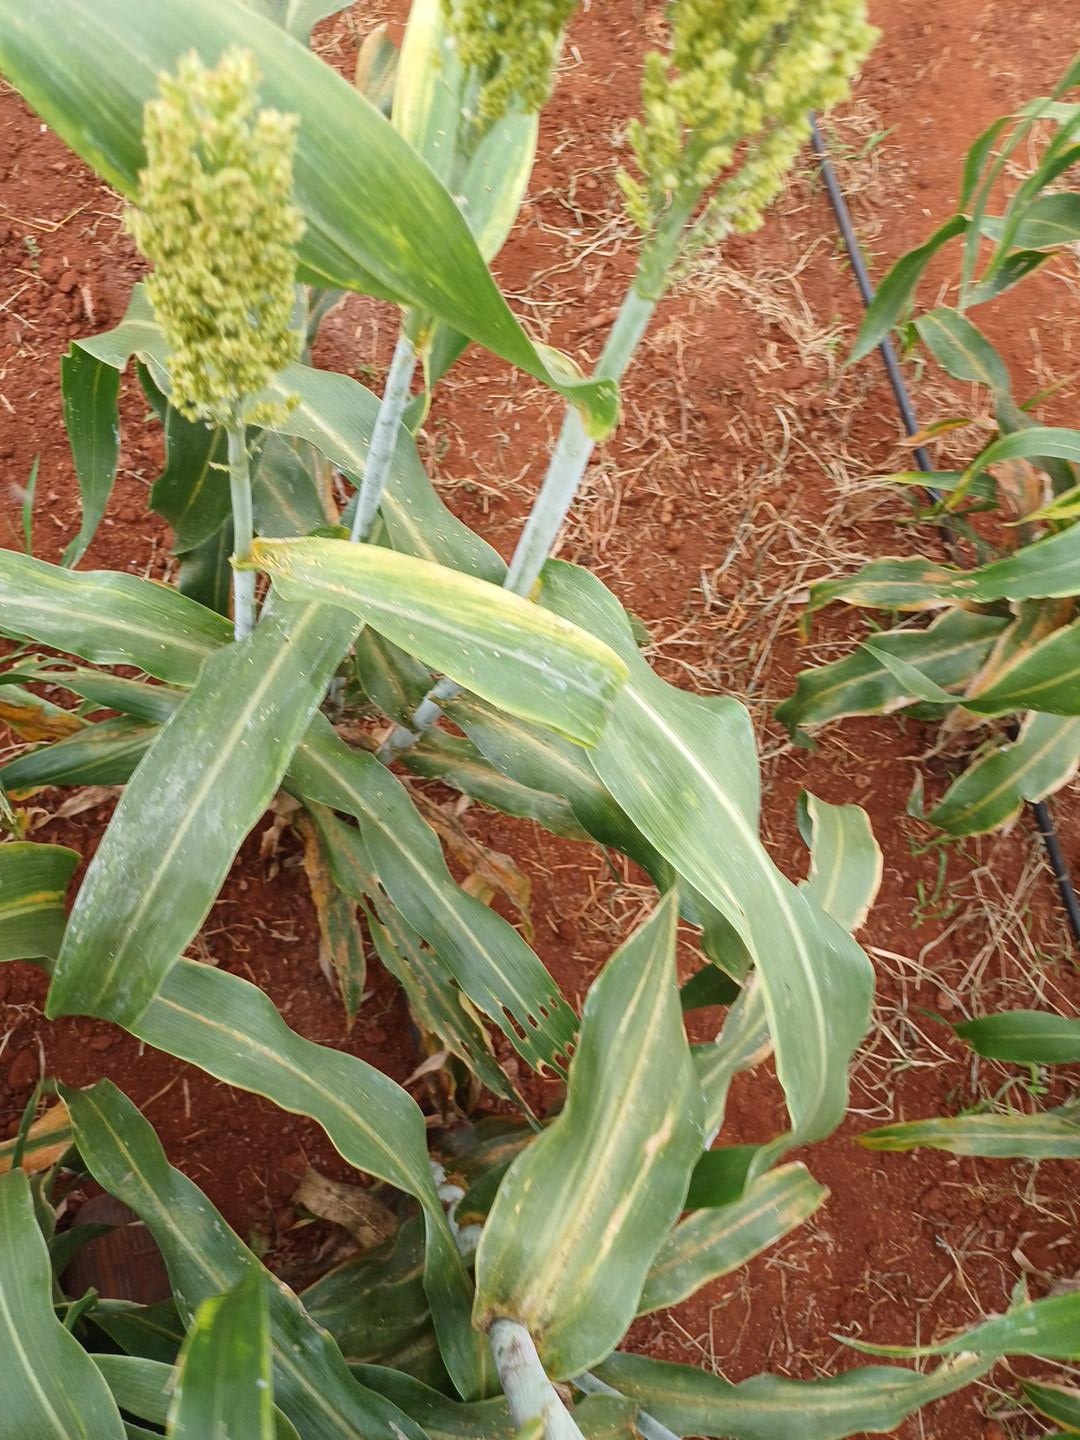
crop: sorghum
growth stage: flowering
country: Kenya
